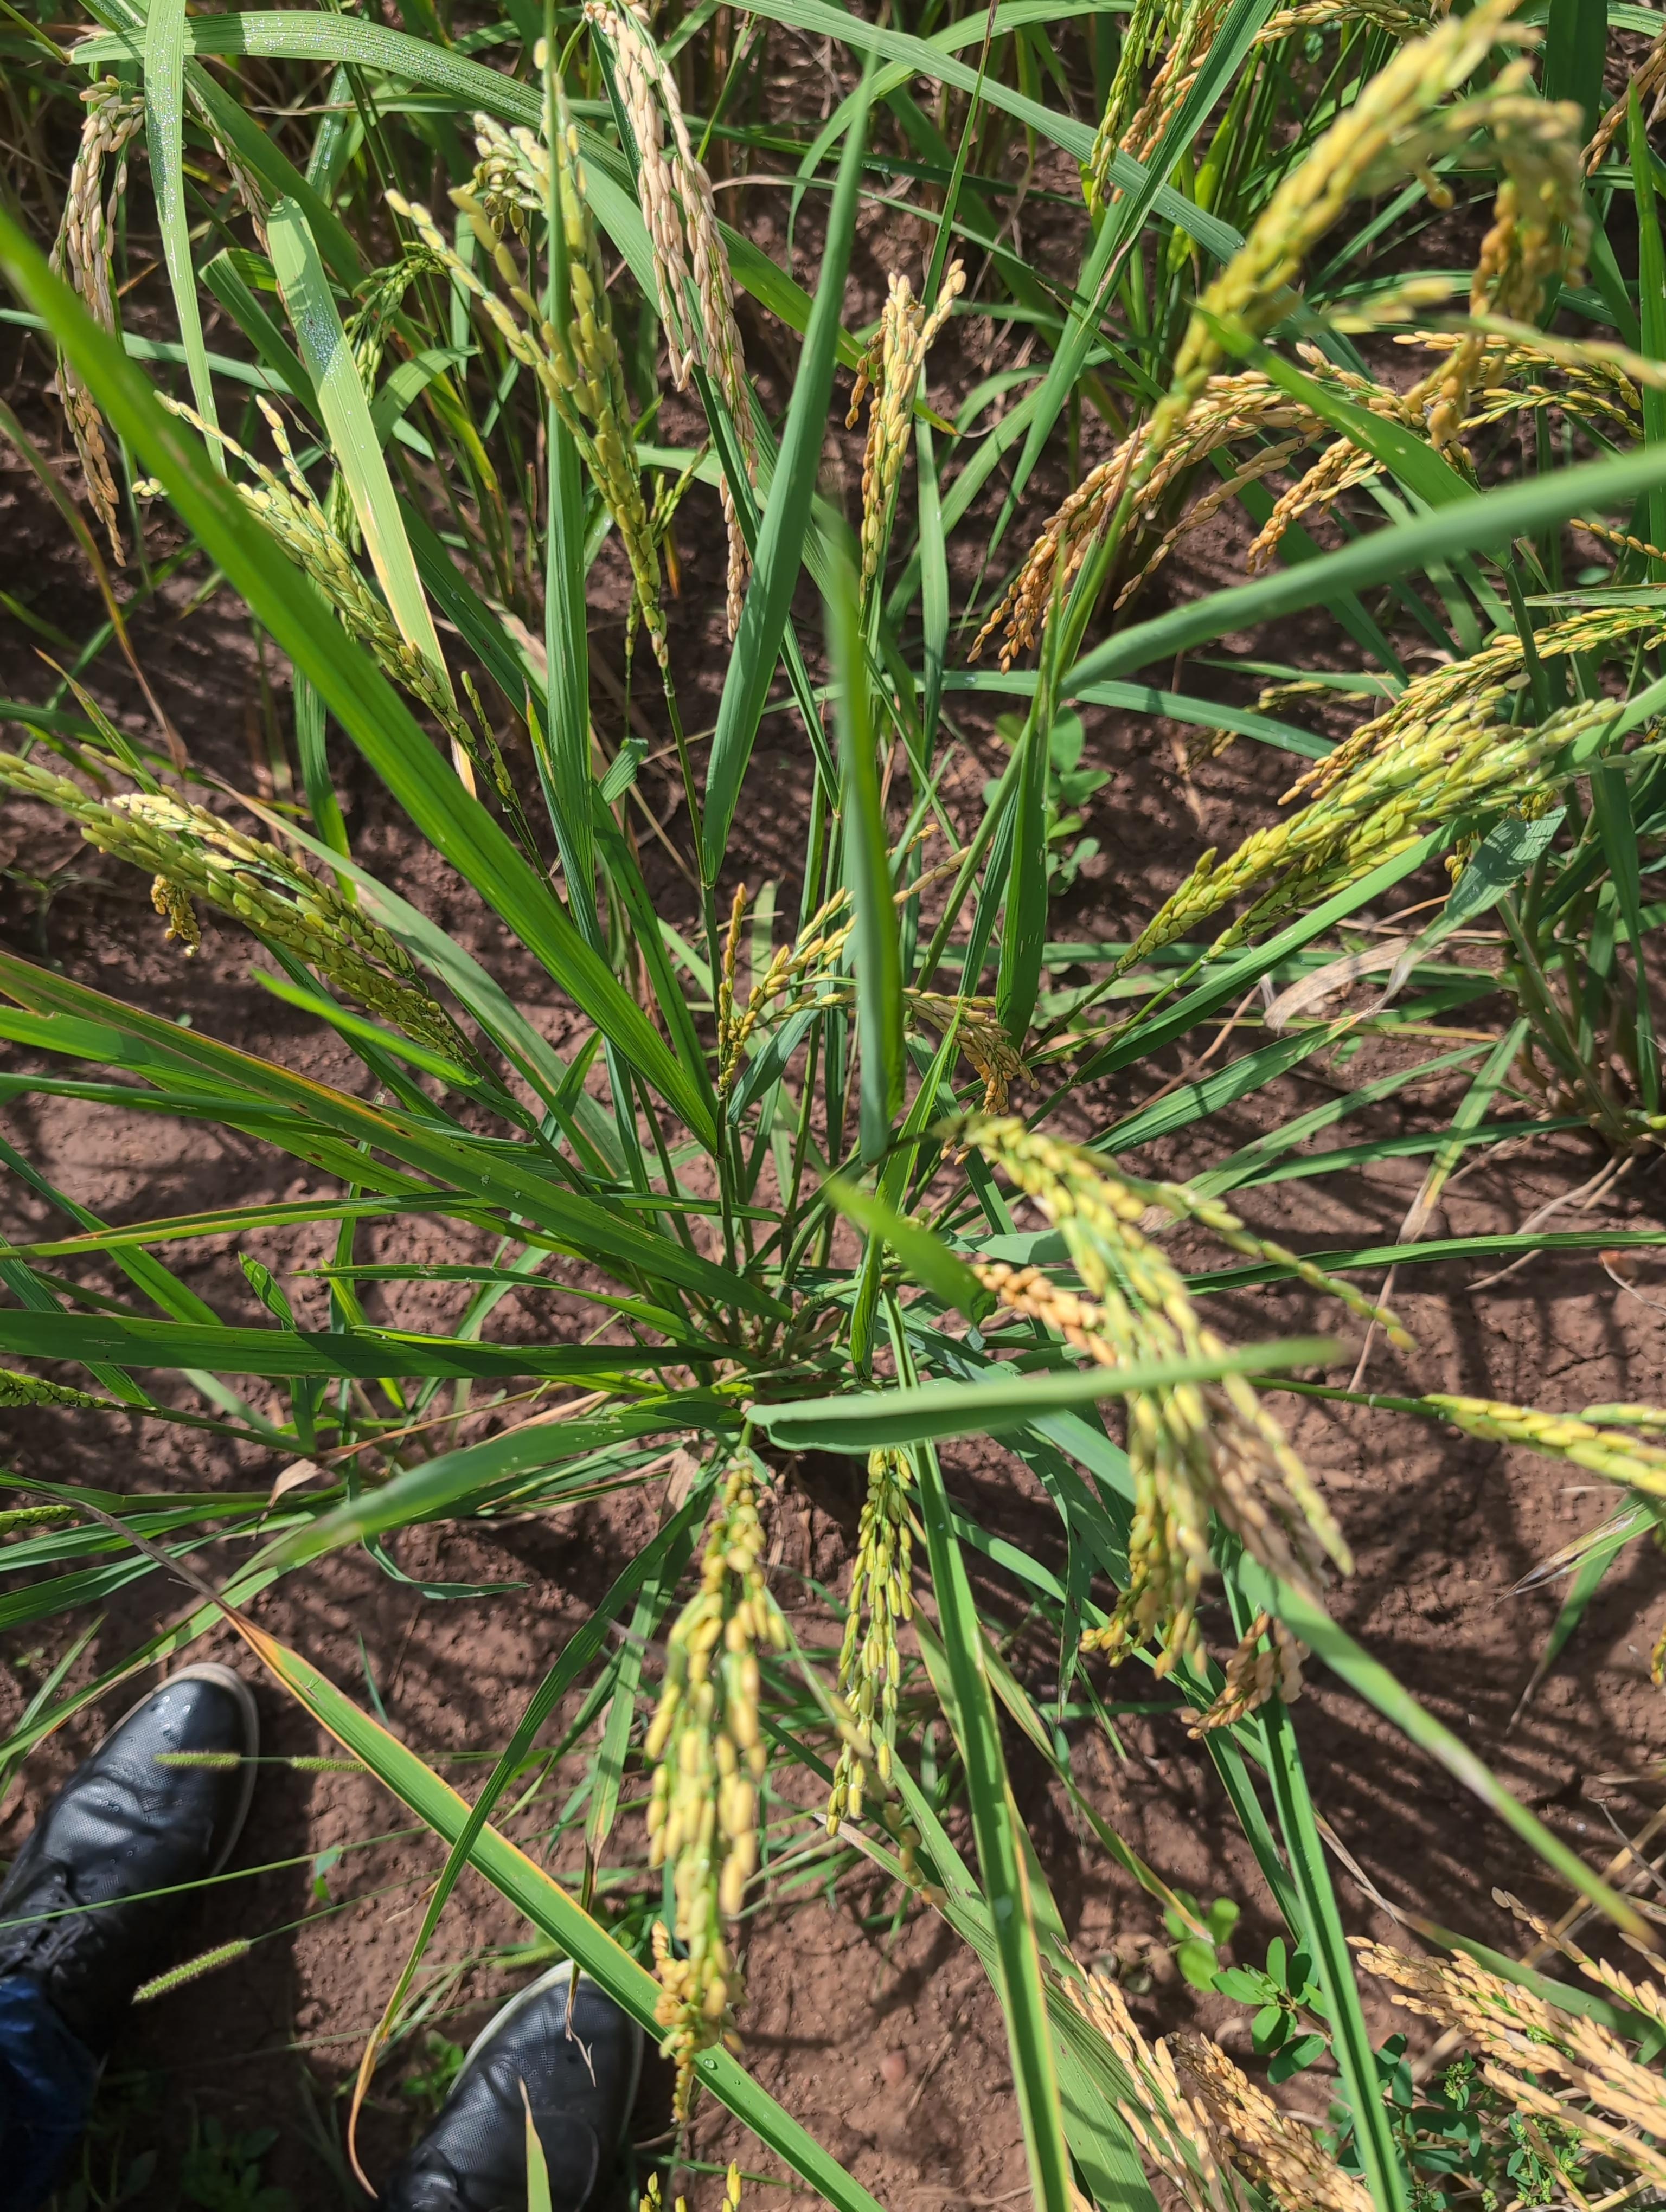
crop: rice
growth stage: ripening
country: Côte d'Ivoire
